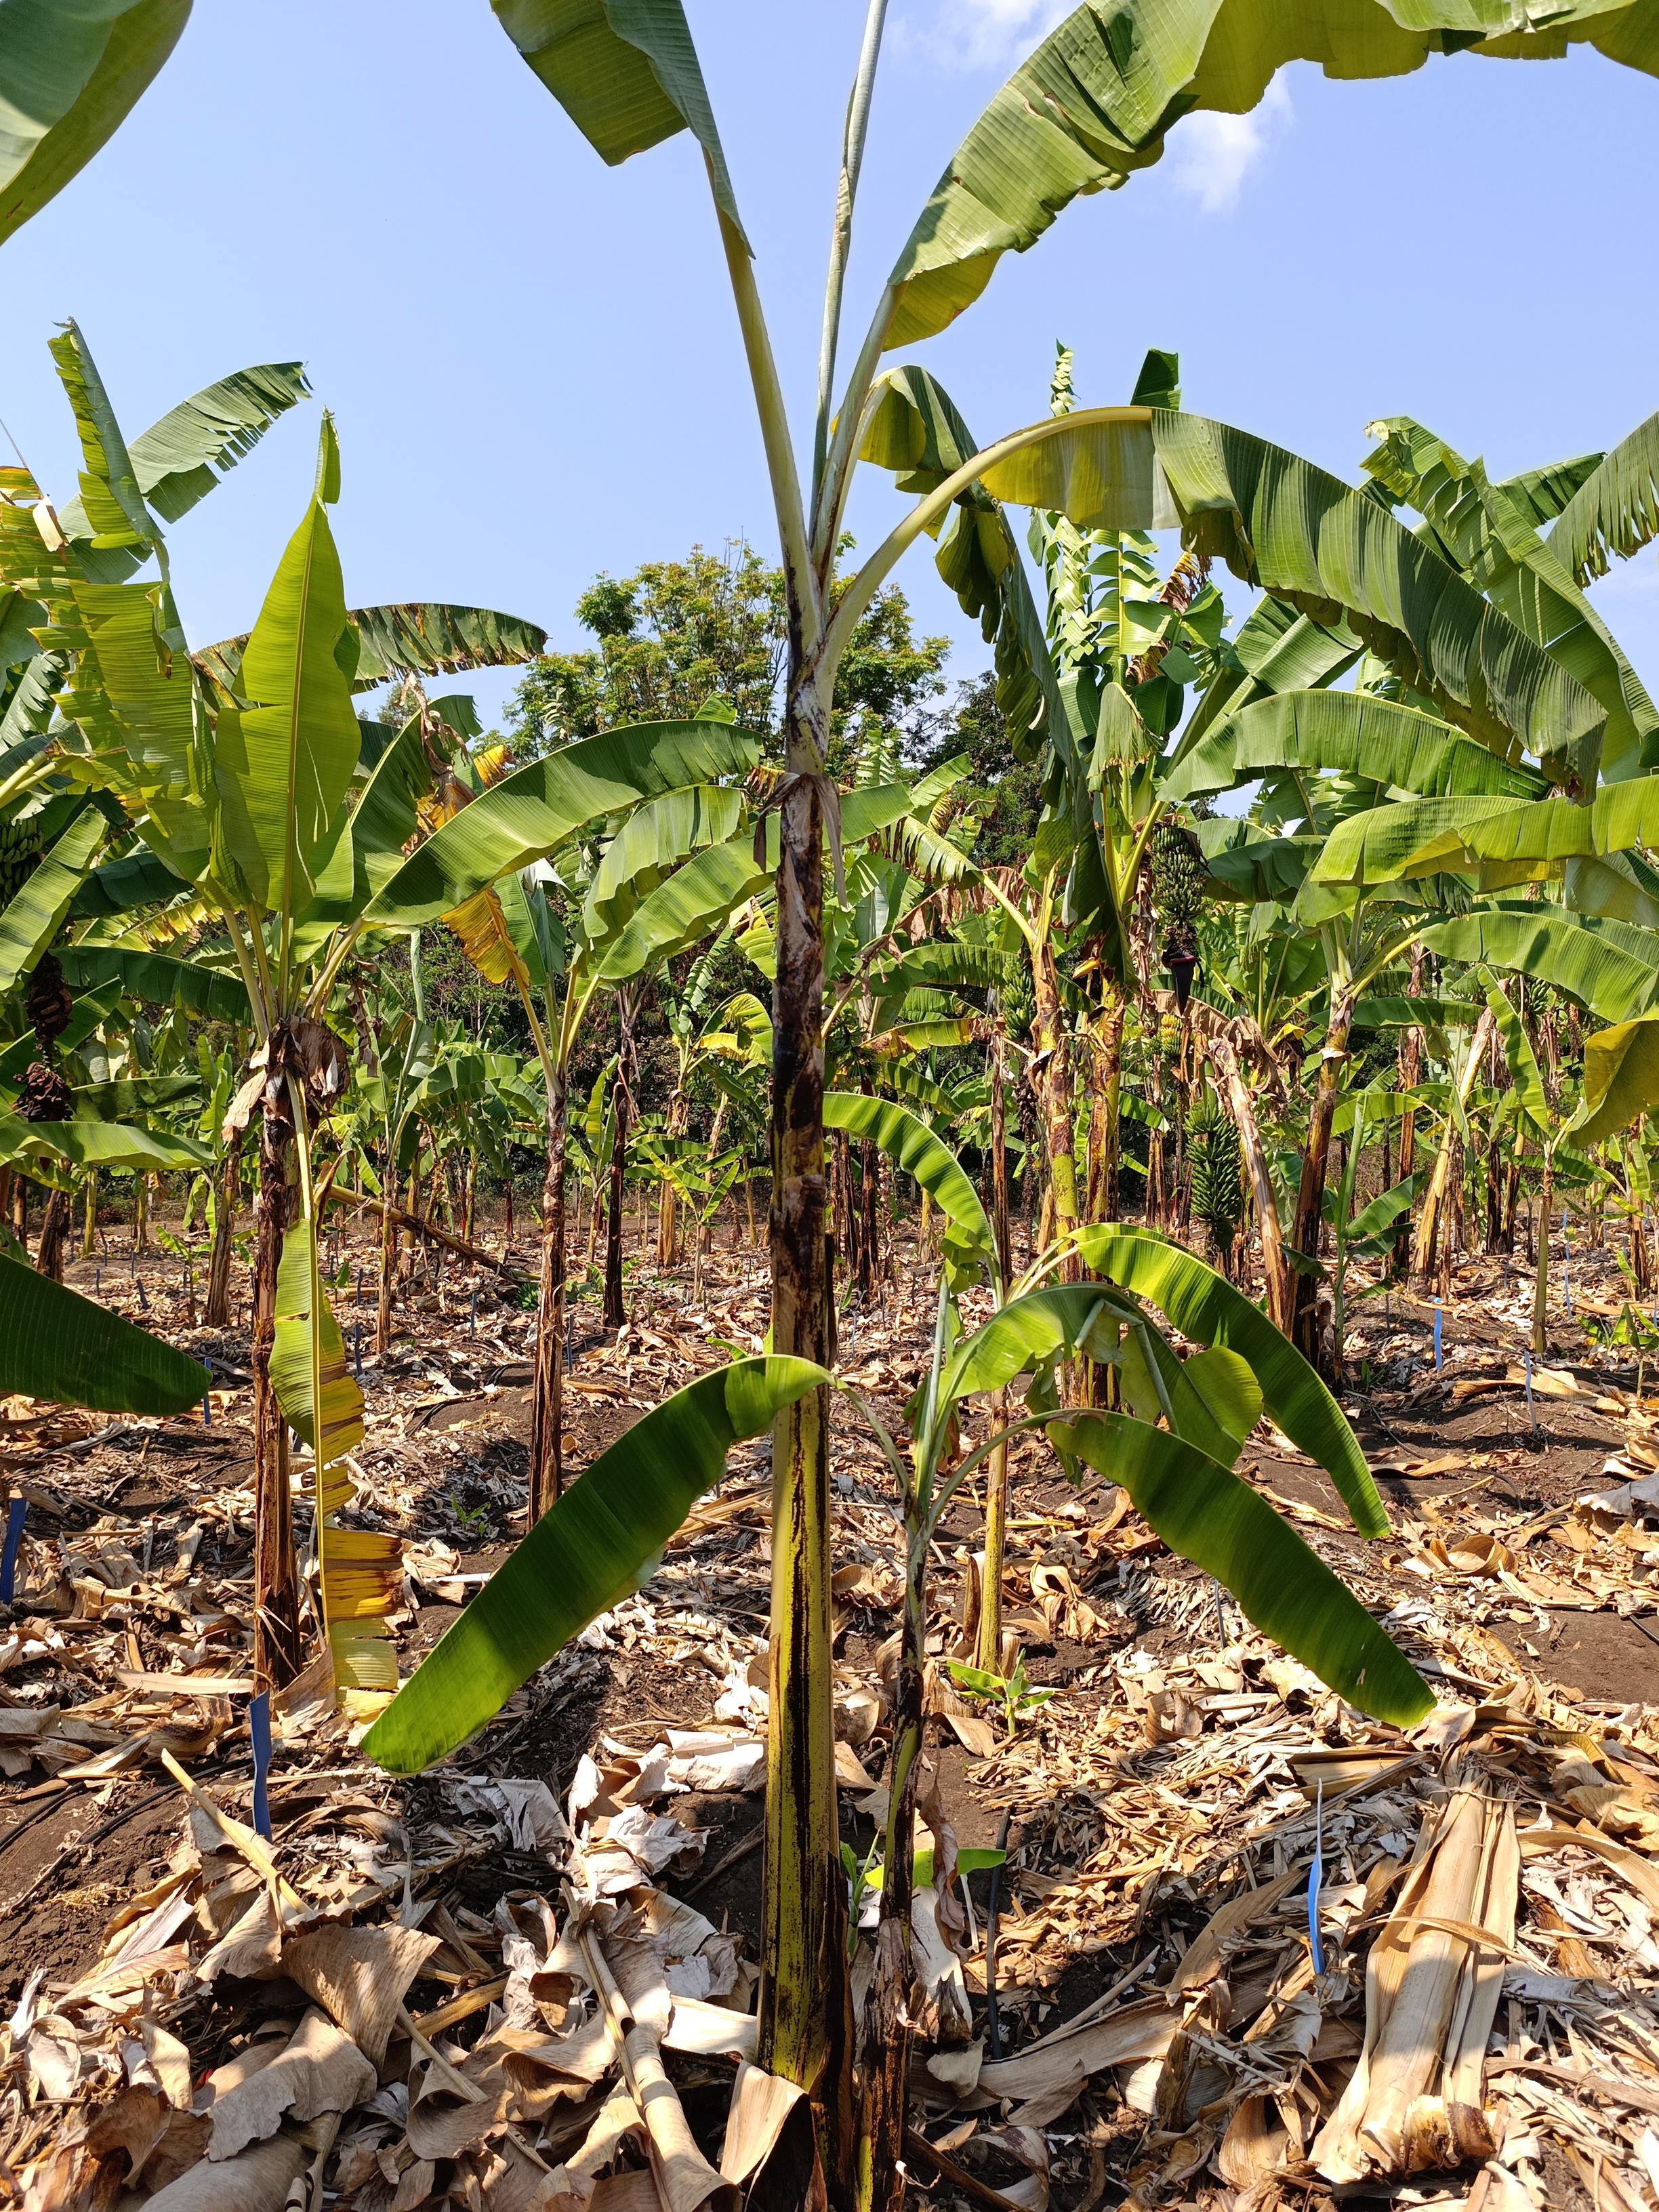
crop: banana
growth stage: vegetative
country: Tanzania
